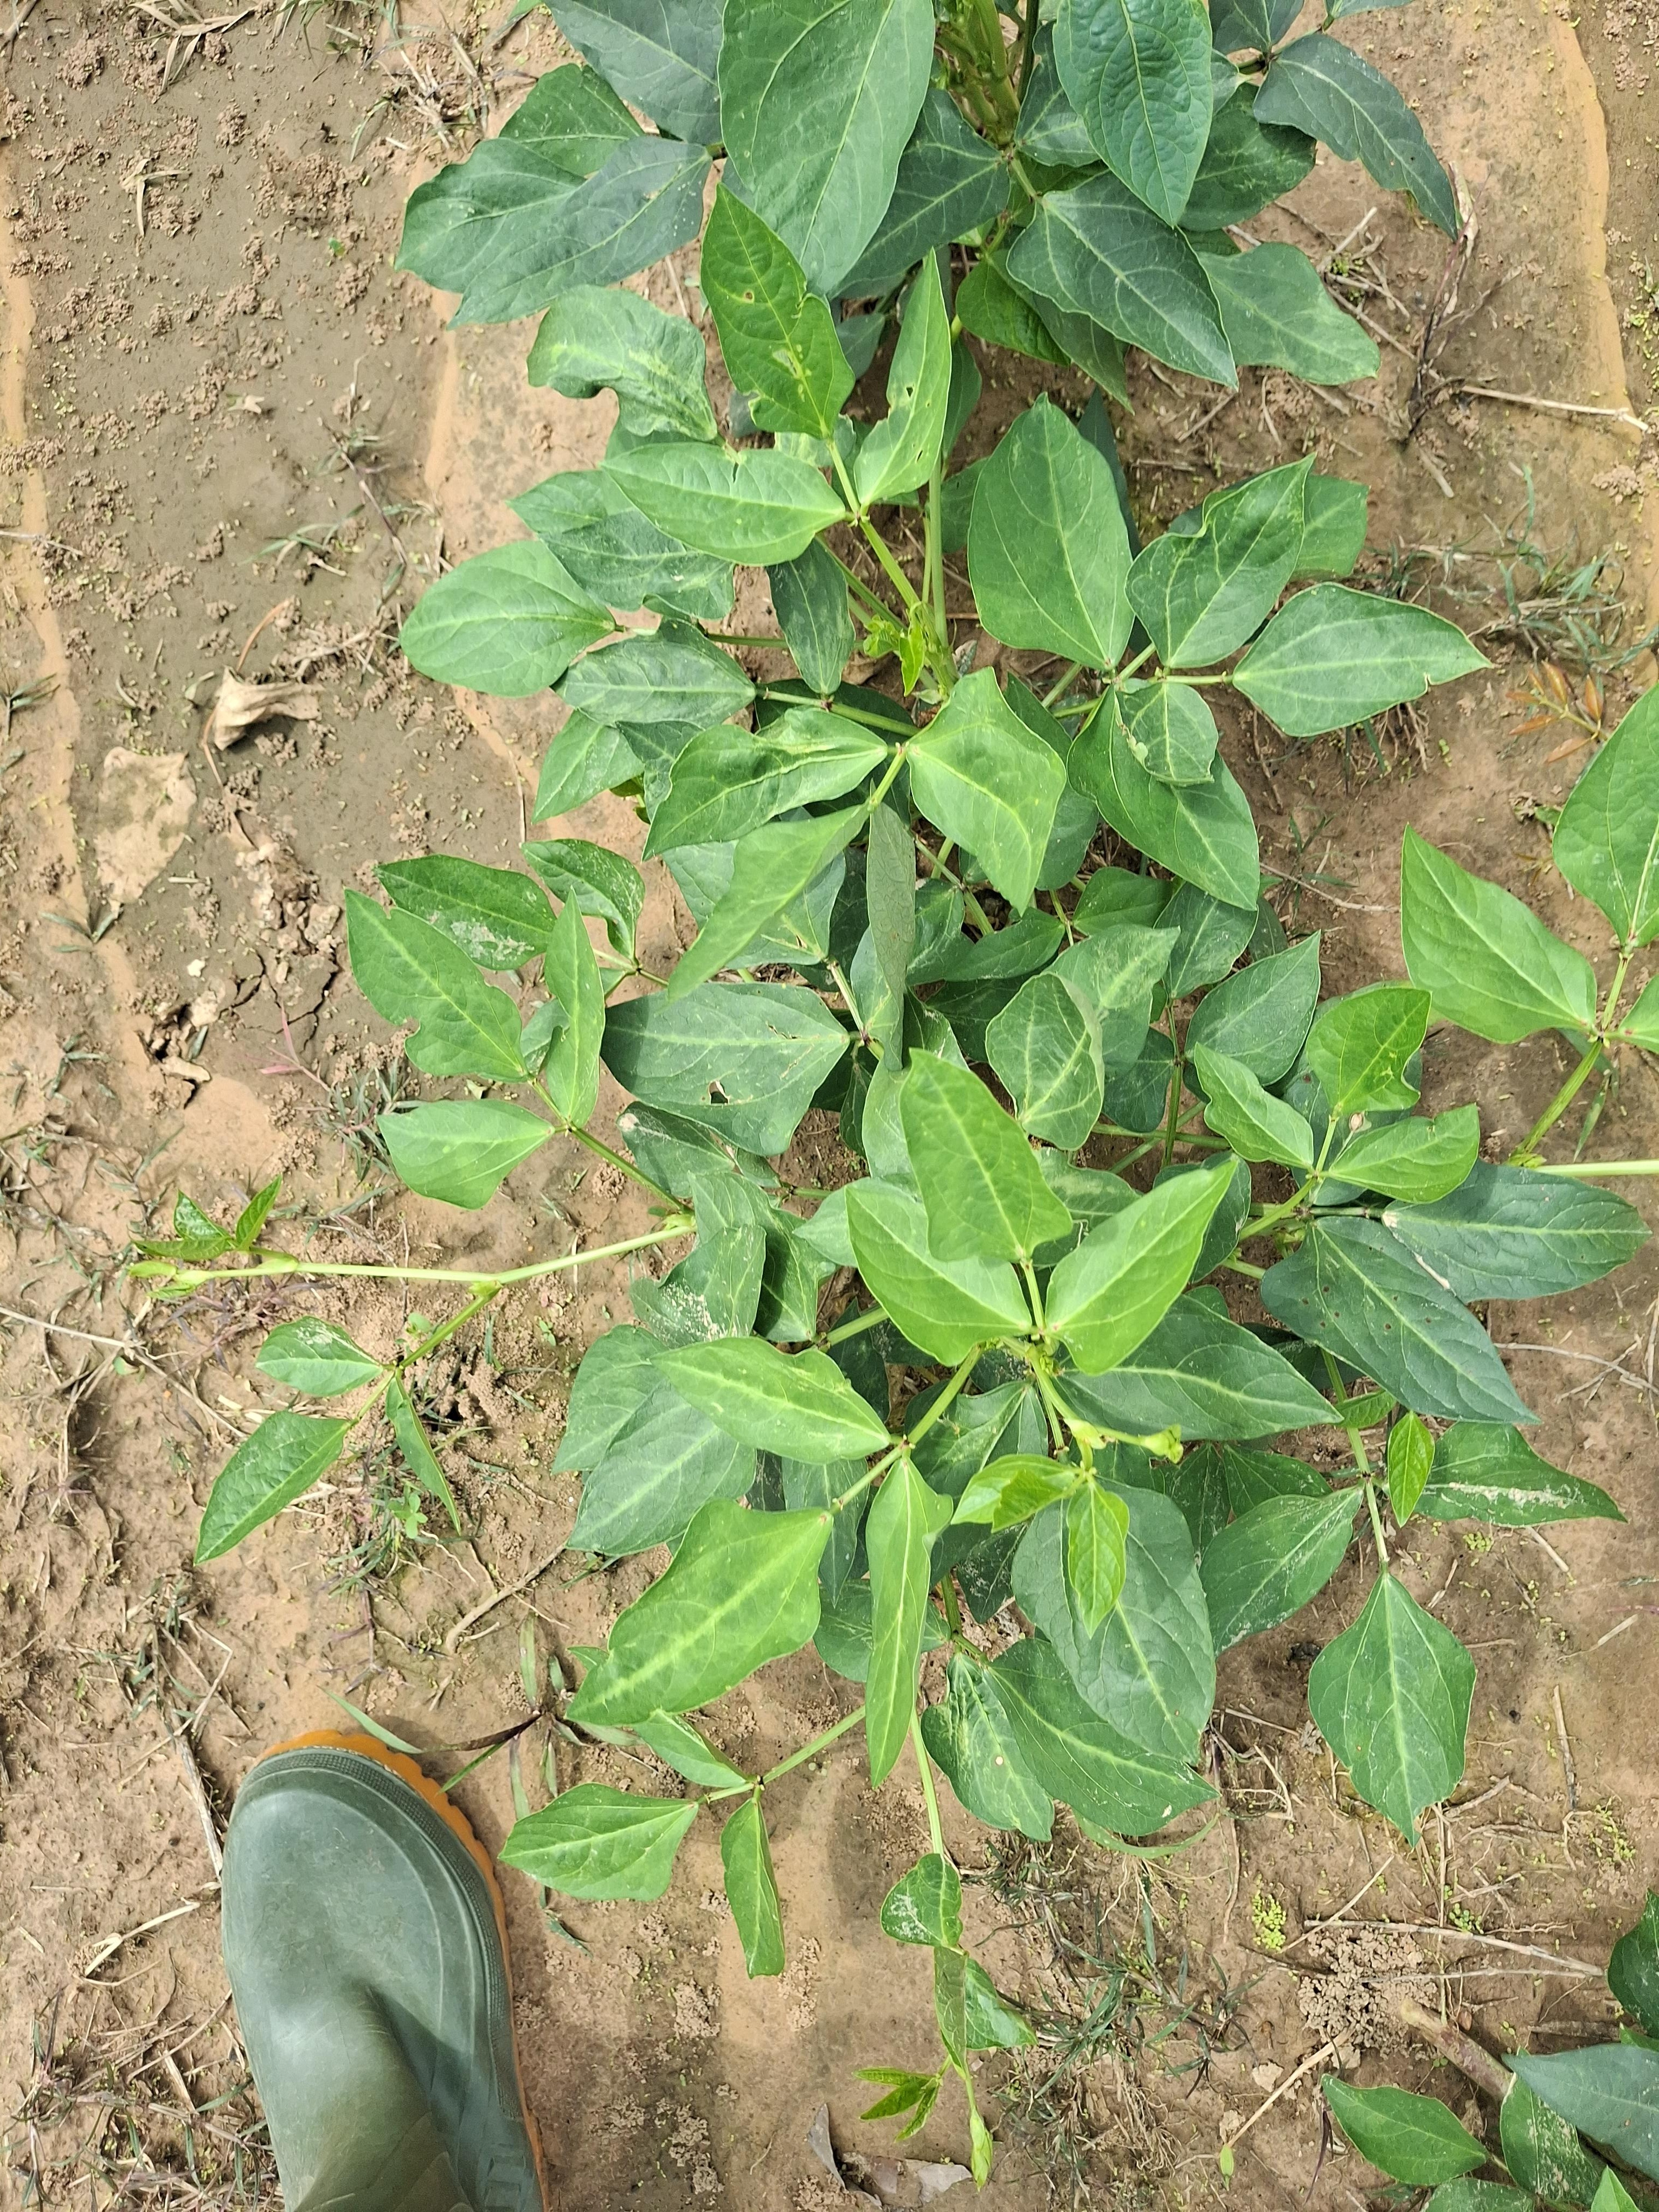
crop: cowpea
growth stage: vegetative
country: Nigeria
